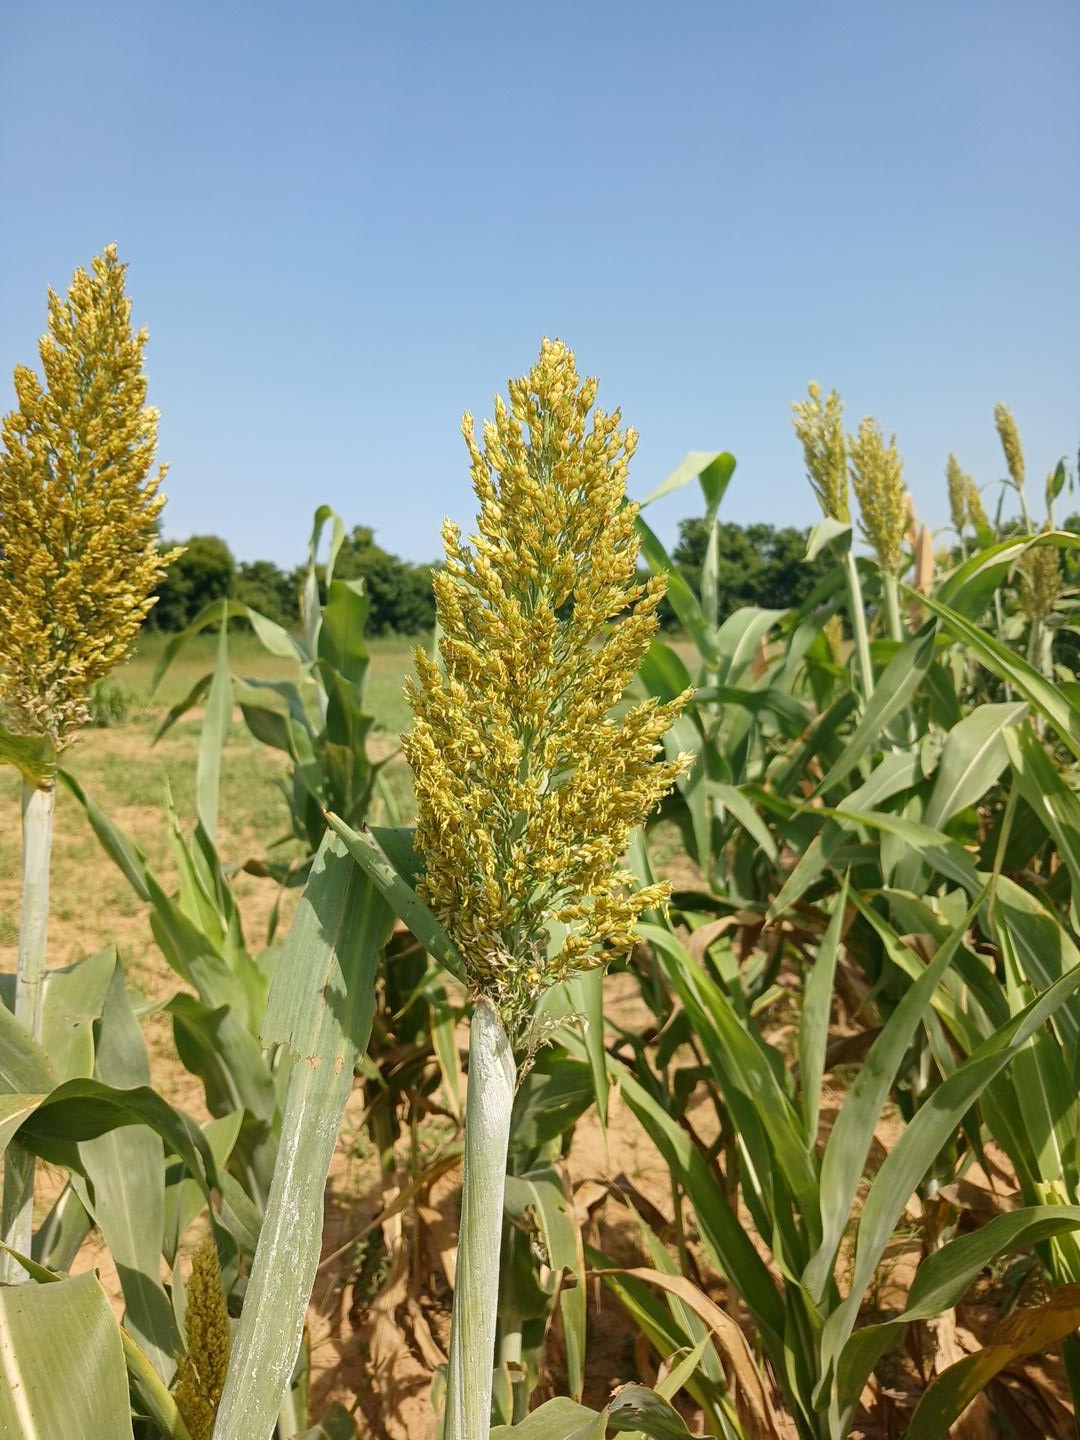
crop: sorghum
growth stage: flowering
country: Senegal
